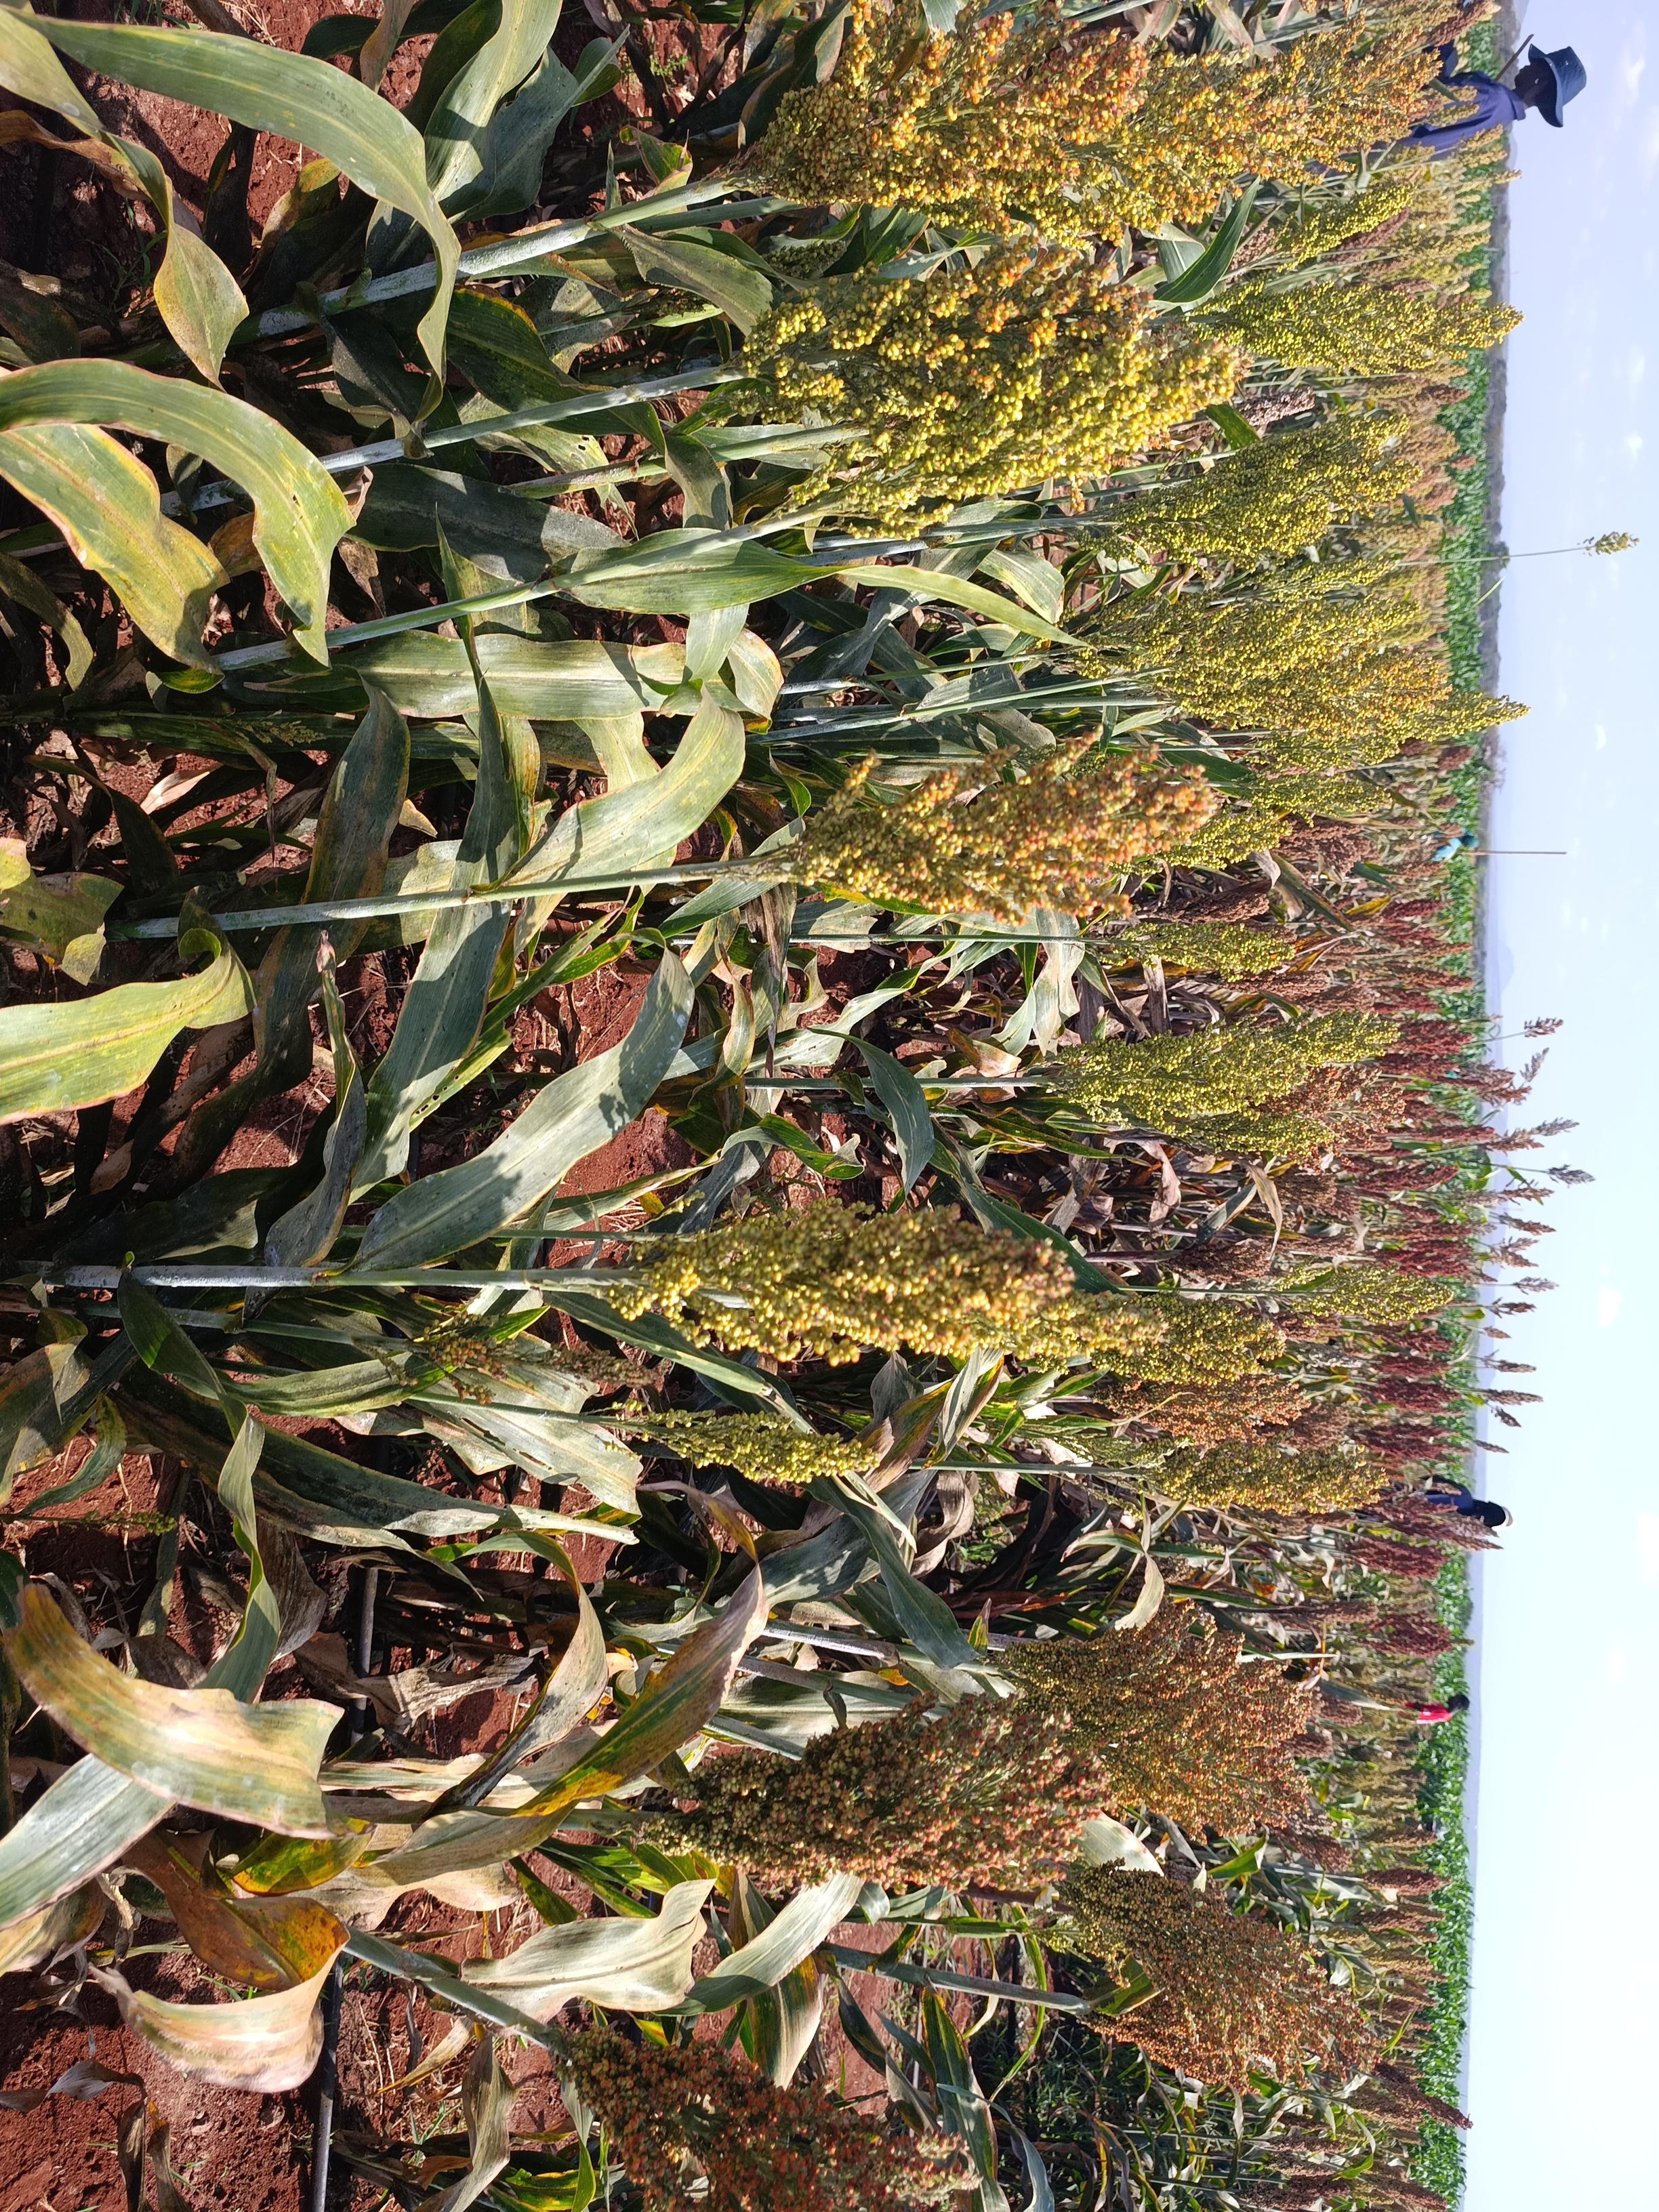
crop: sorghum
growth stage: filling grain
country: Kenya
